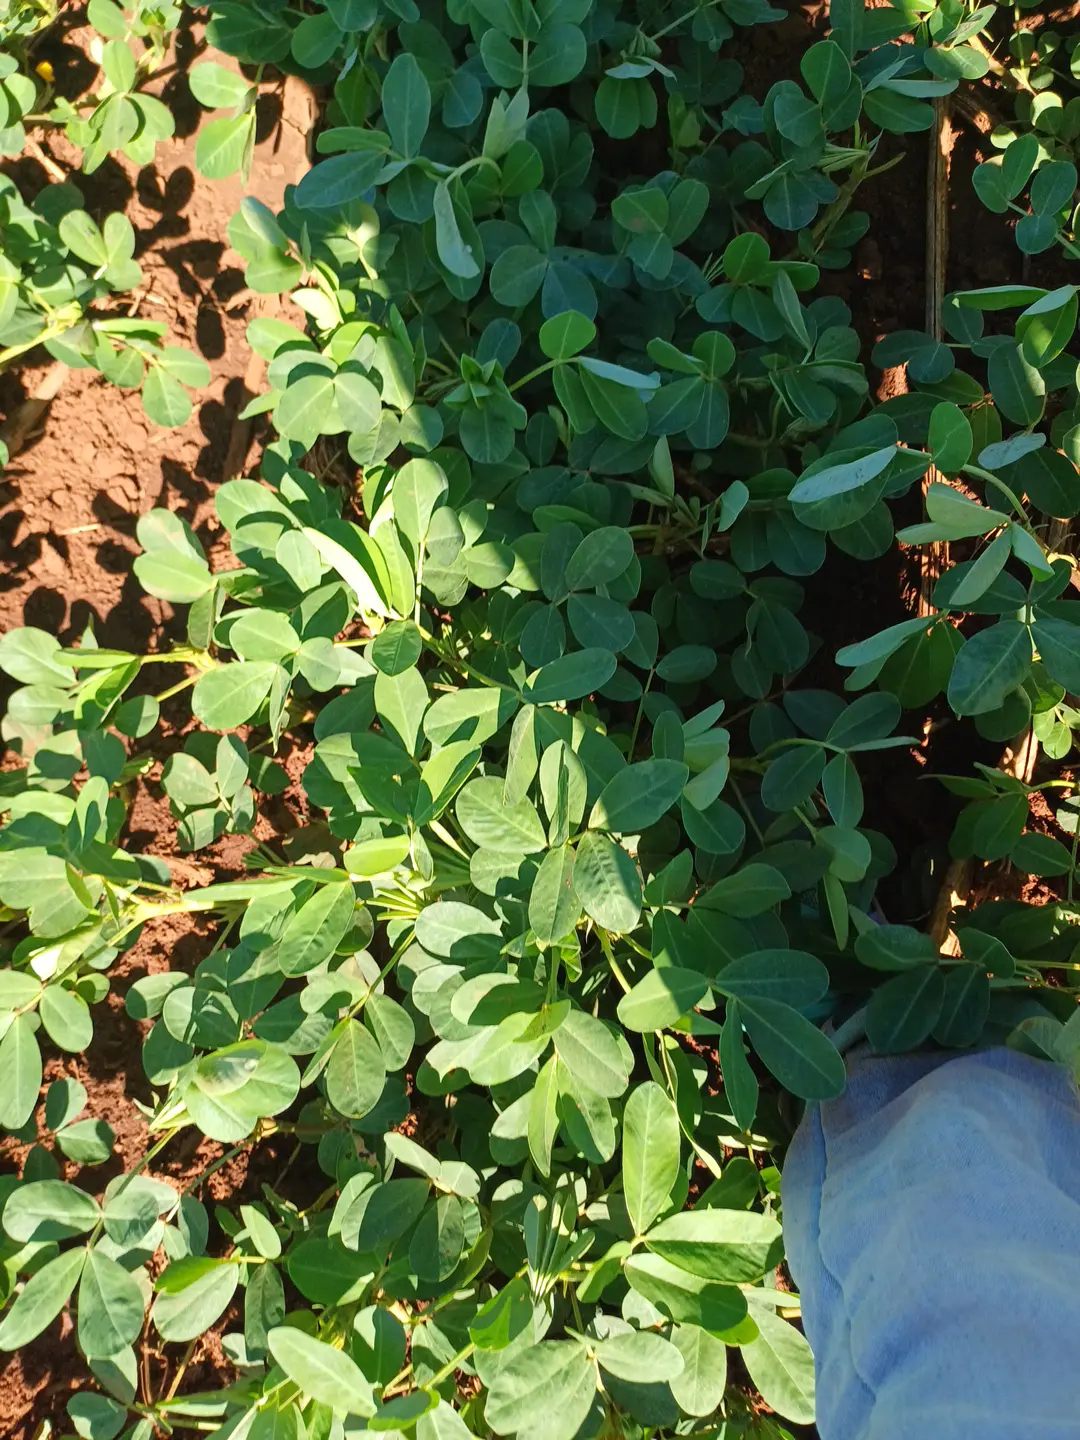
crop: groundnut
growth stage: flowering
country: Kenya
